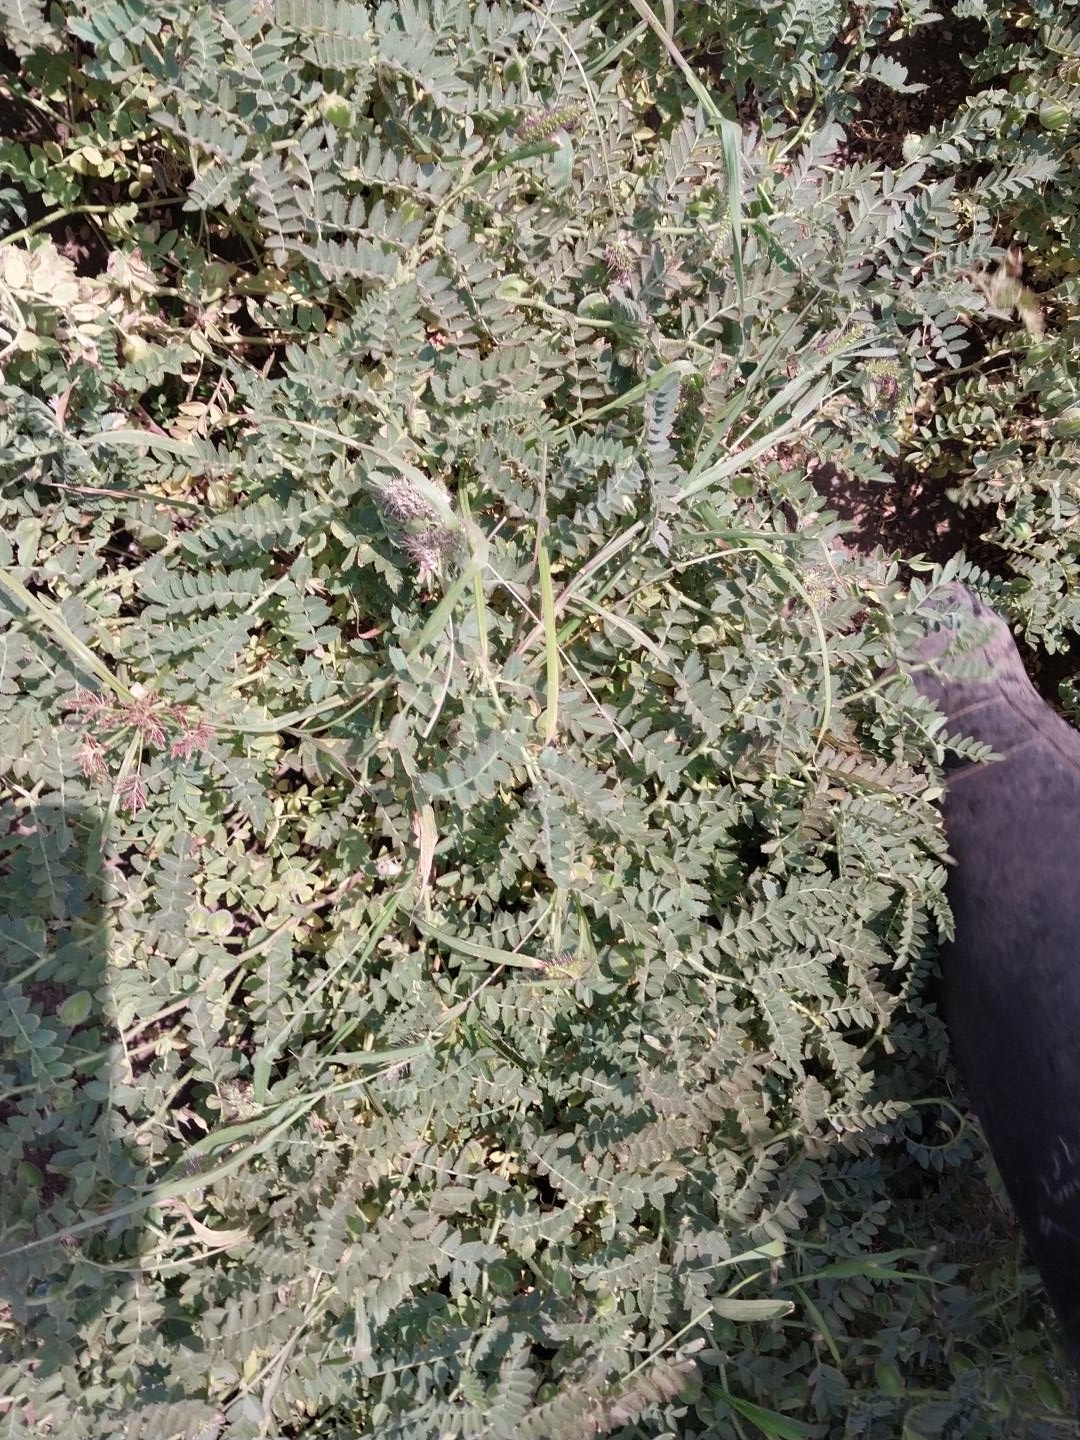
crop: chickpea
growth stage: development pod
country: Tanzania
